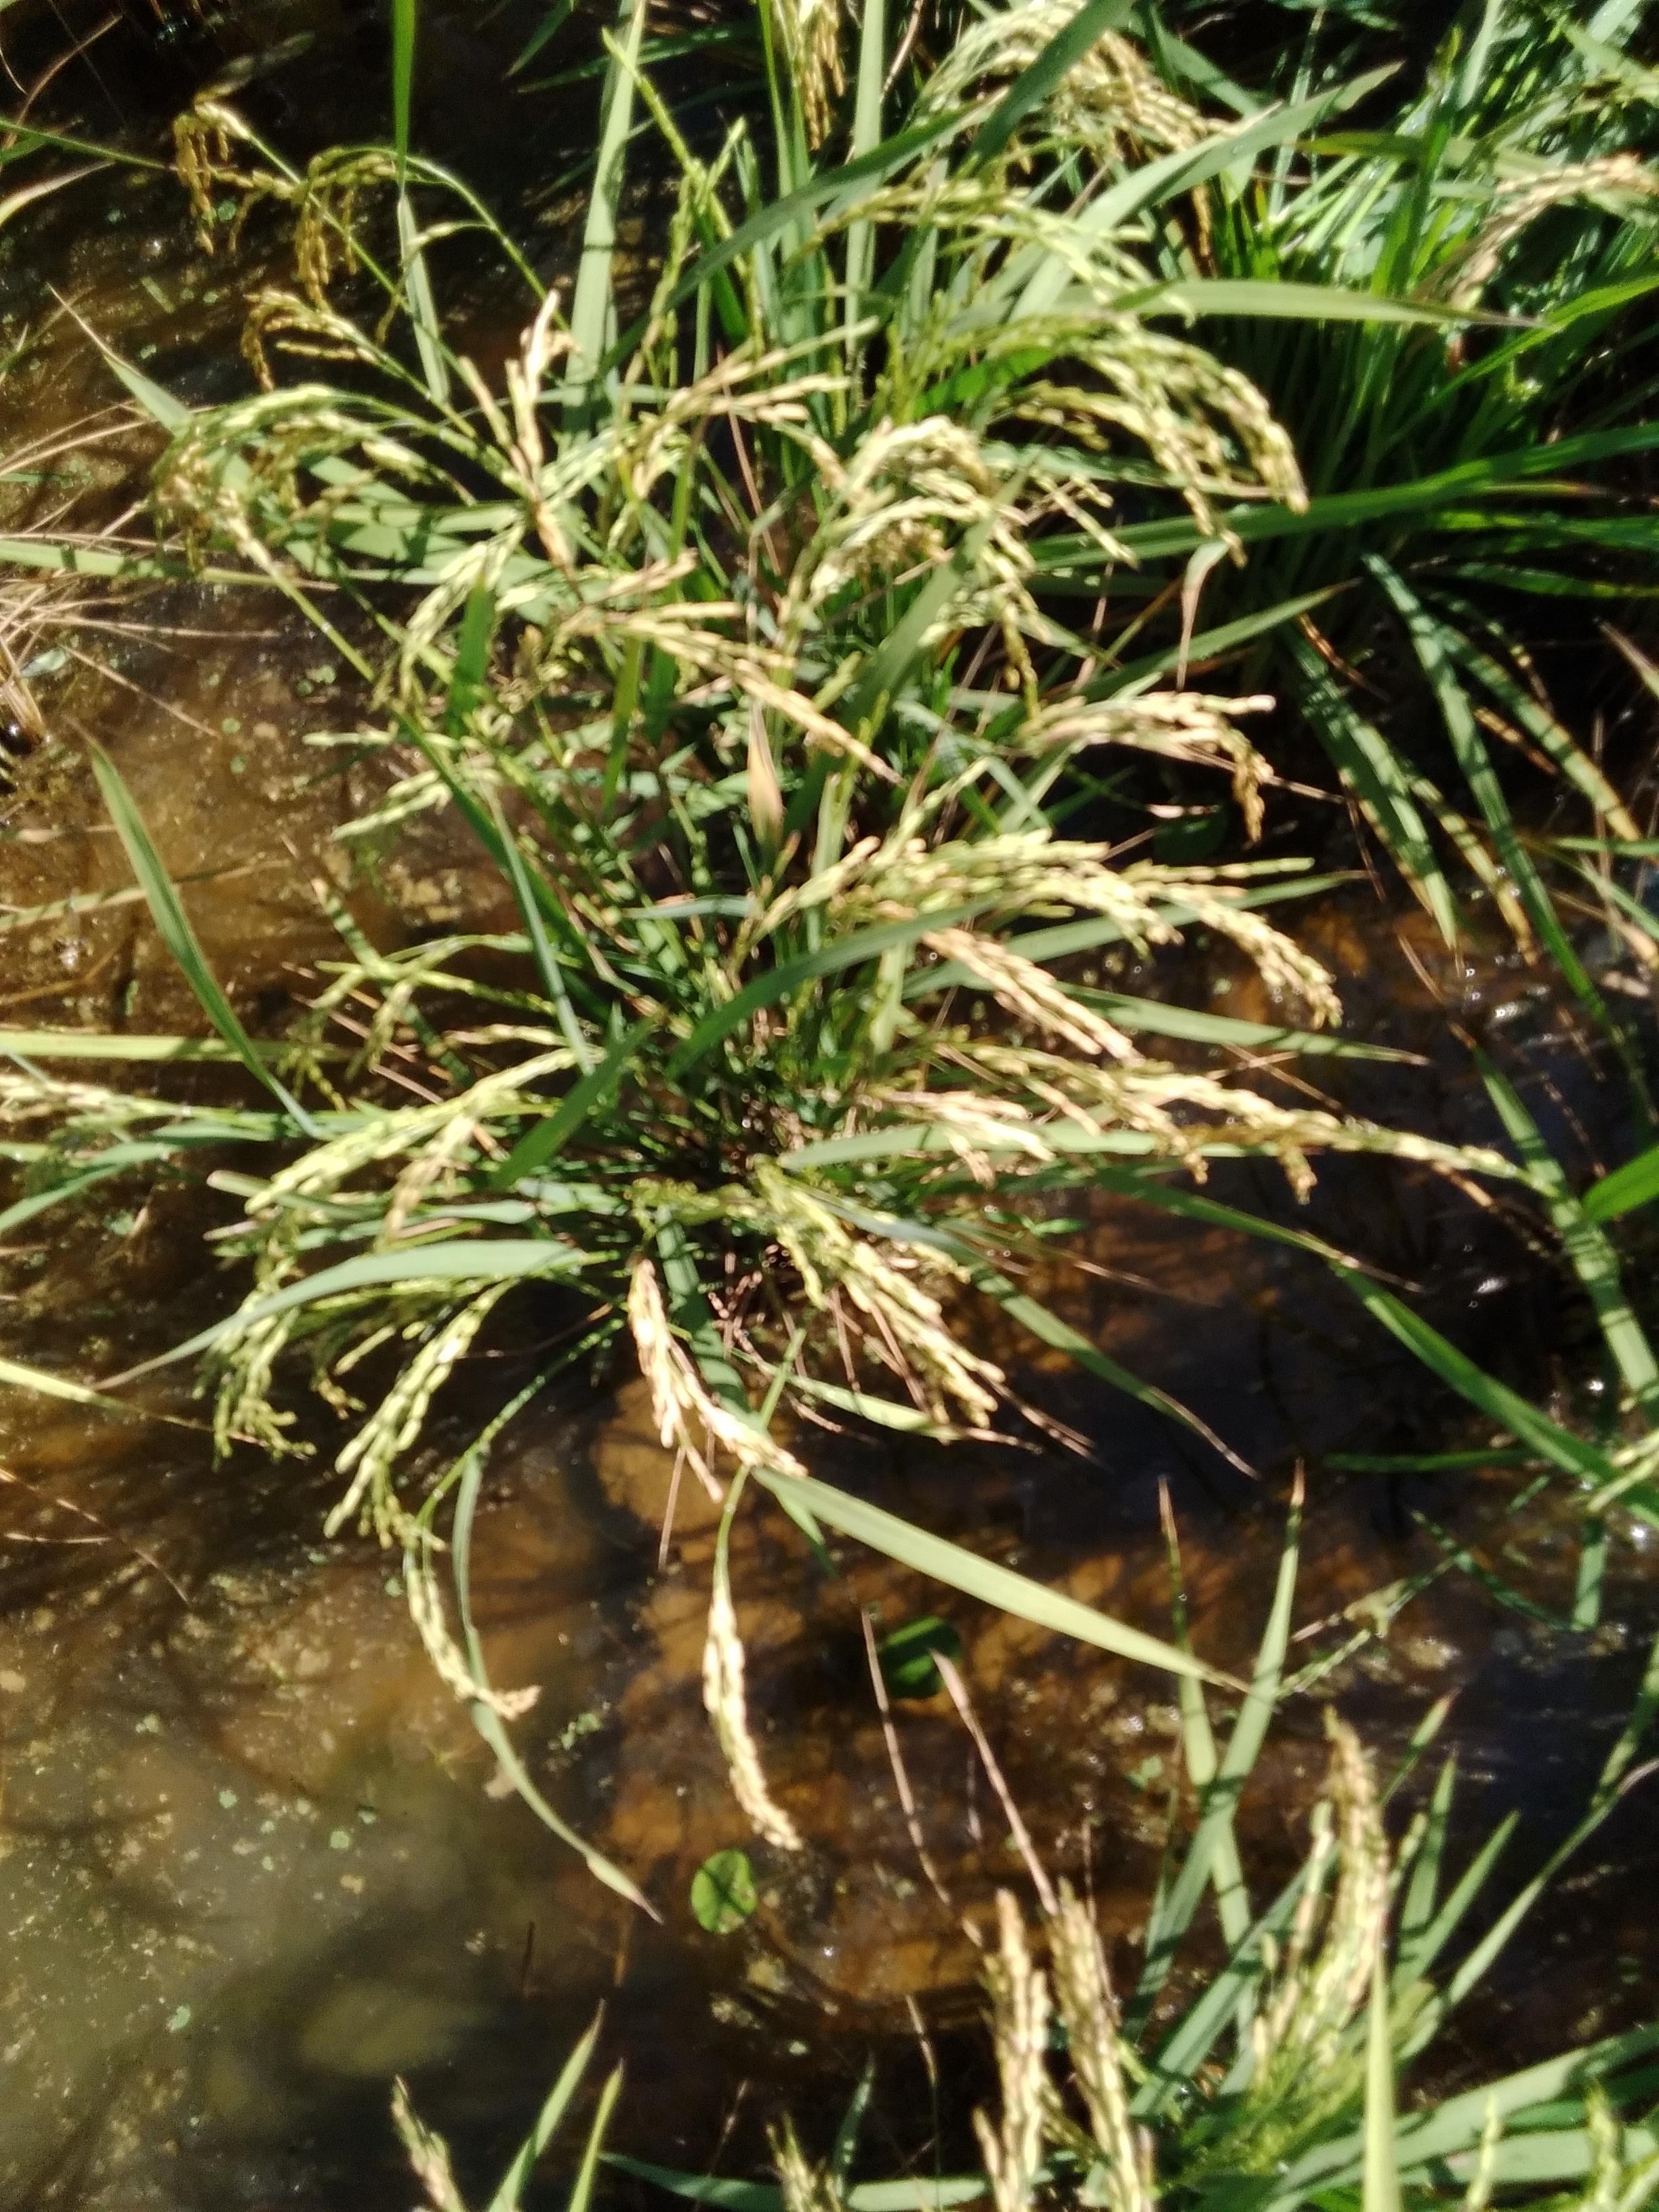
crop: rice
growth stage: stage dough
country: Senegal
